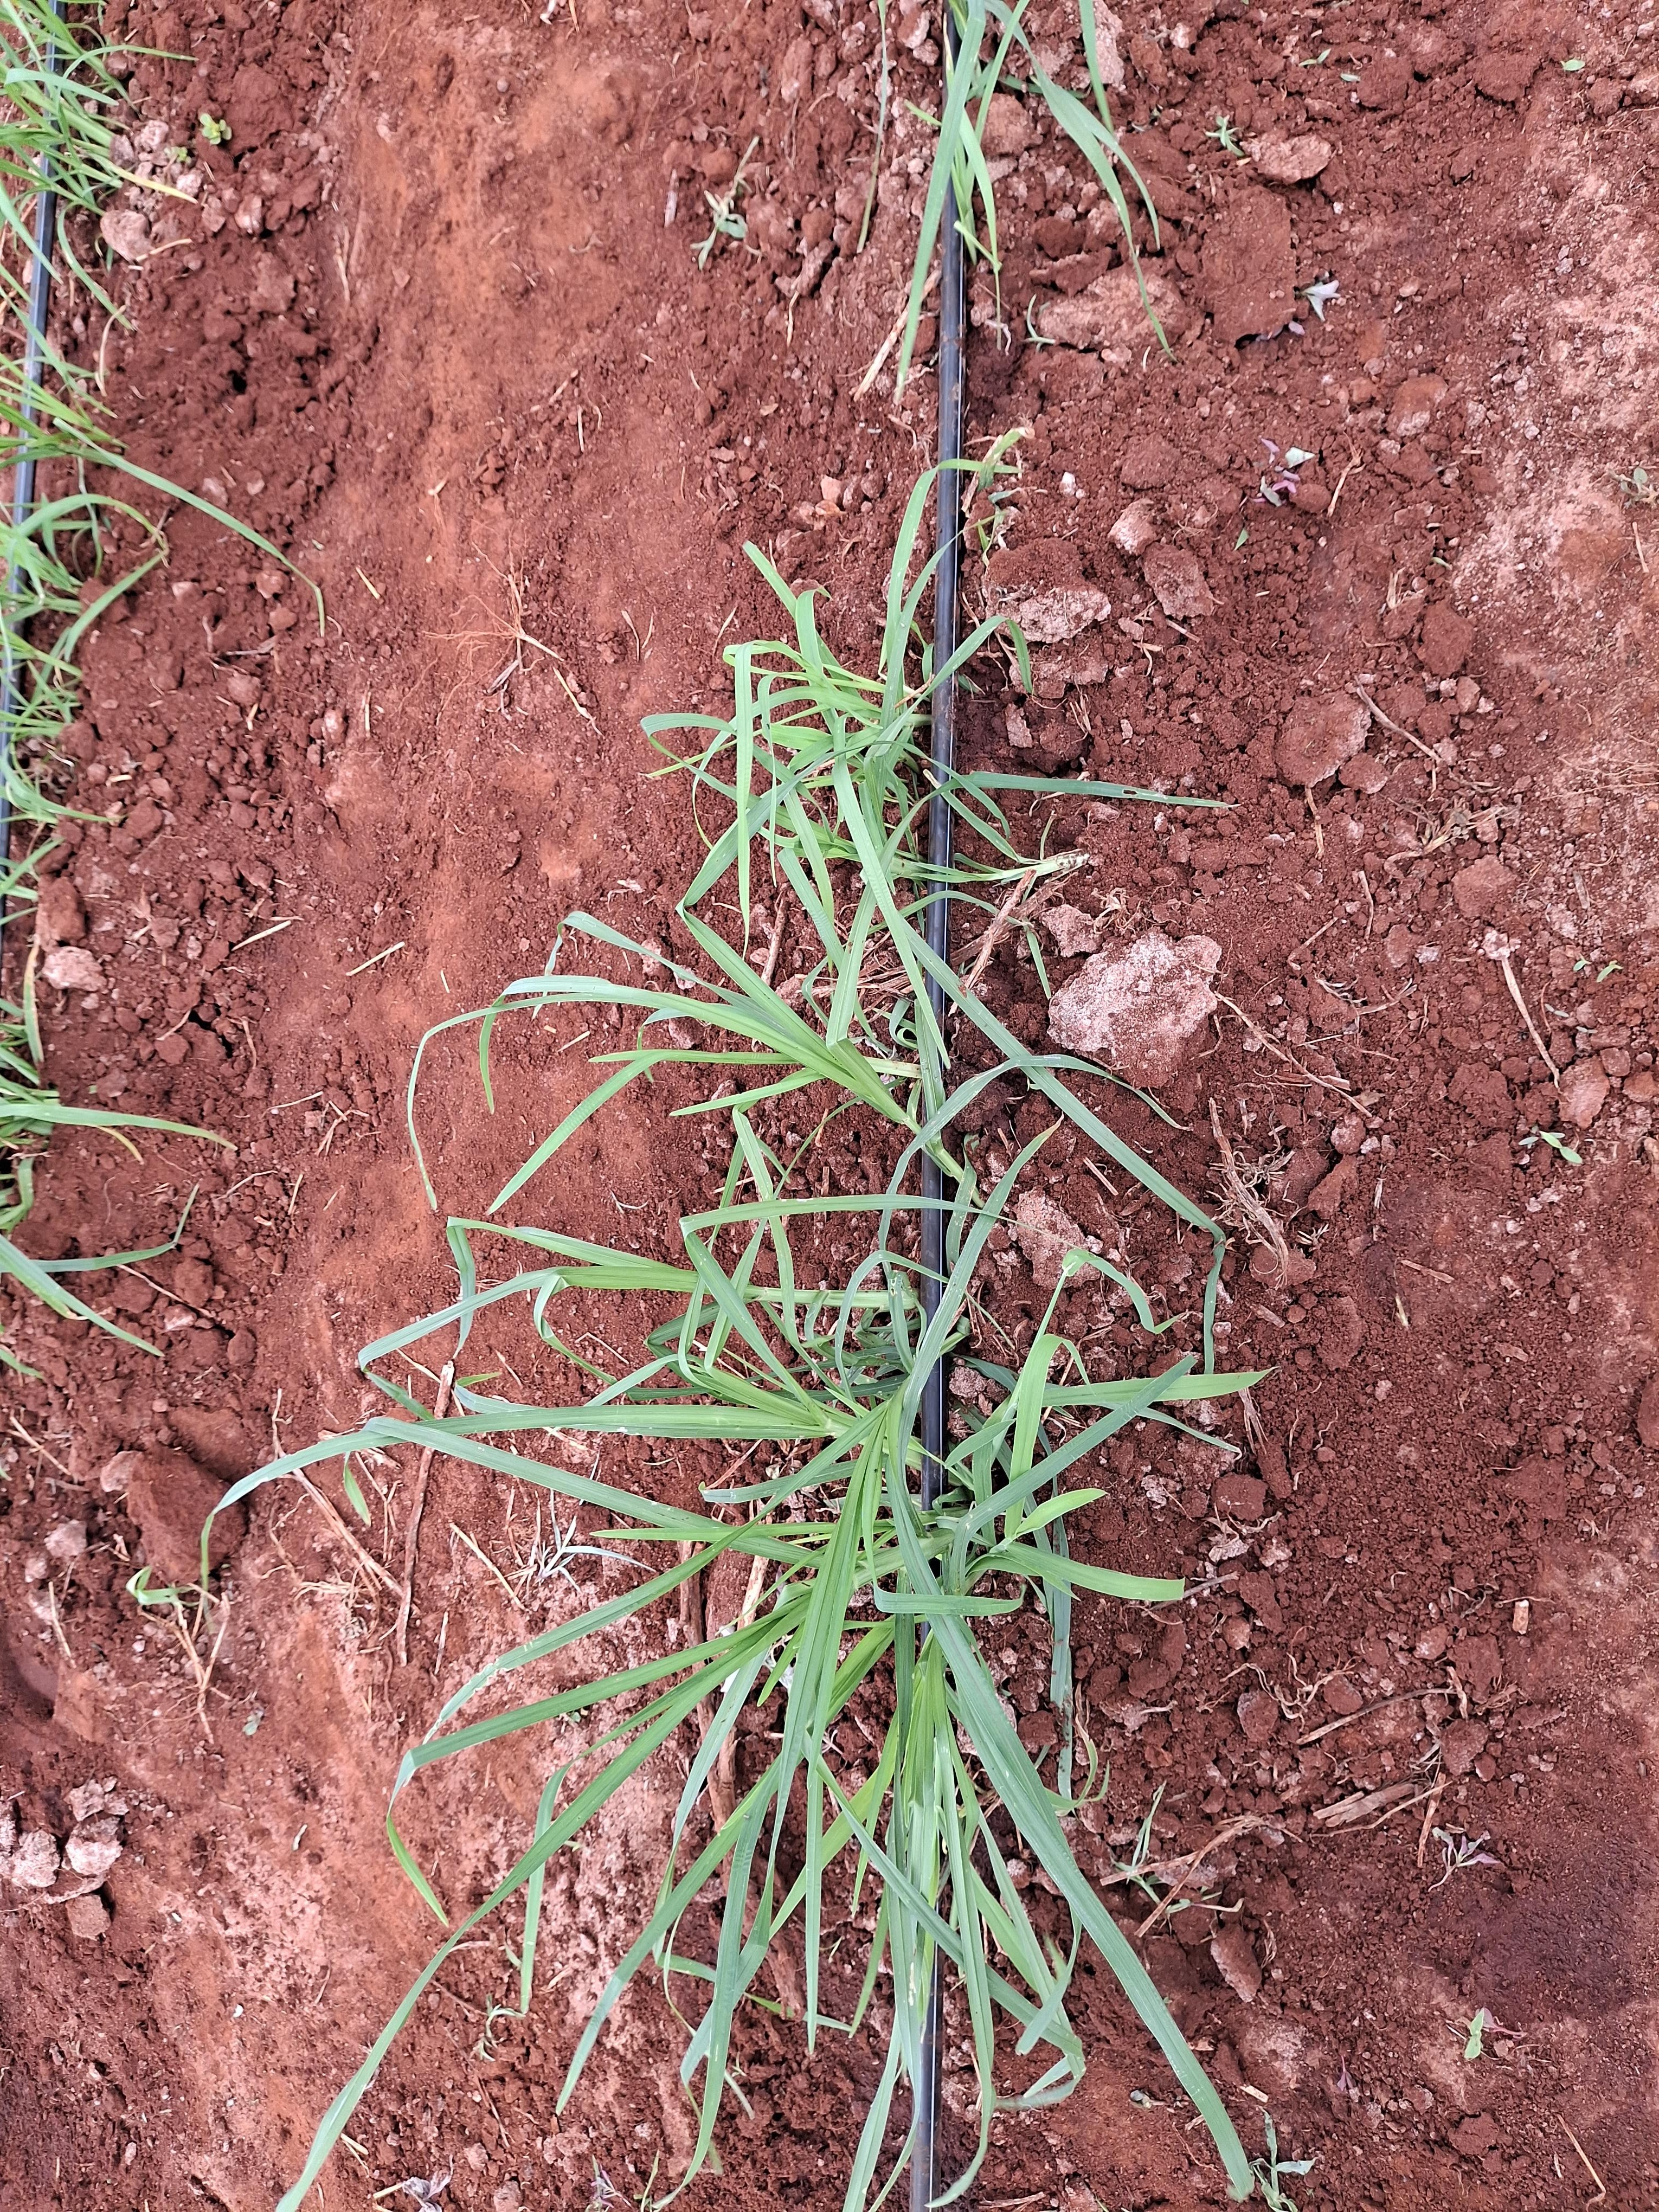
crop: finger millet
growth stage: vegetative
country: Kenya
